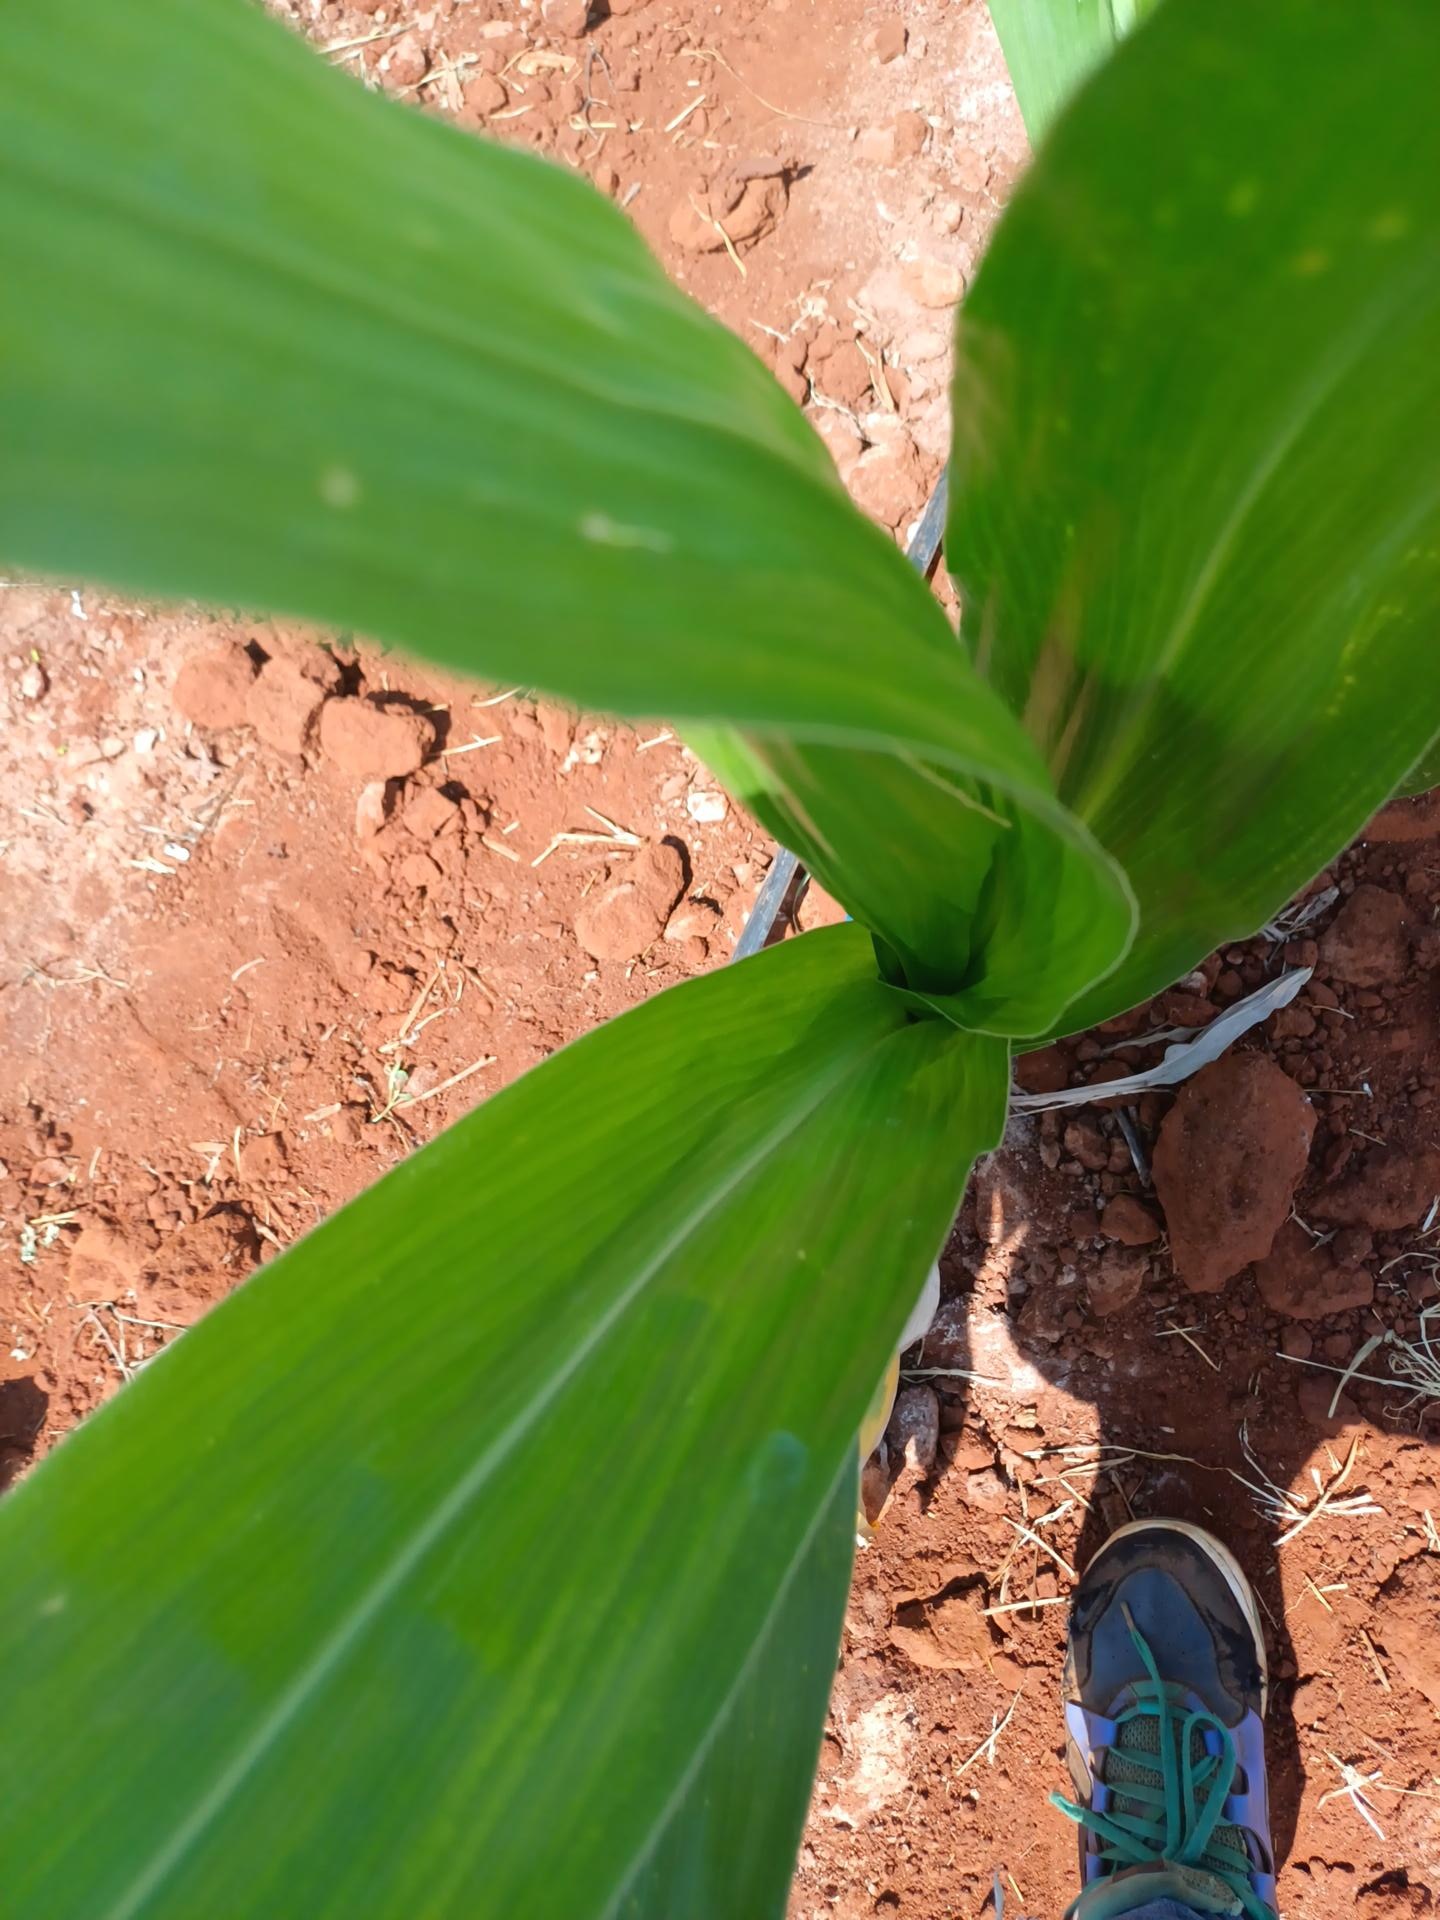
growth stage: vegetative
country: Kenya
